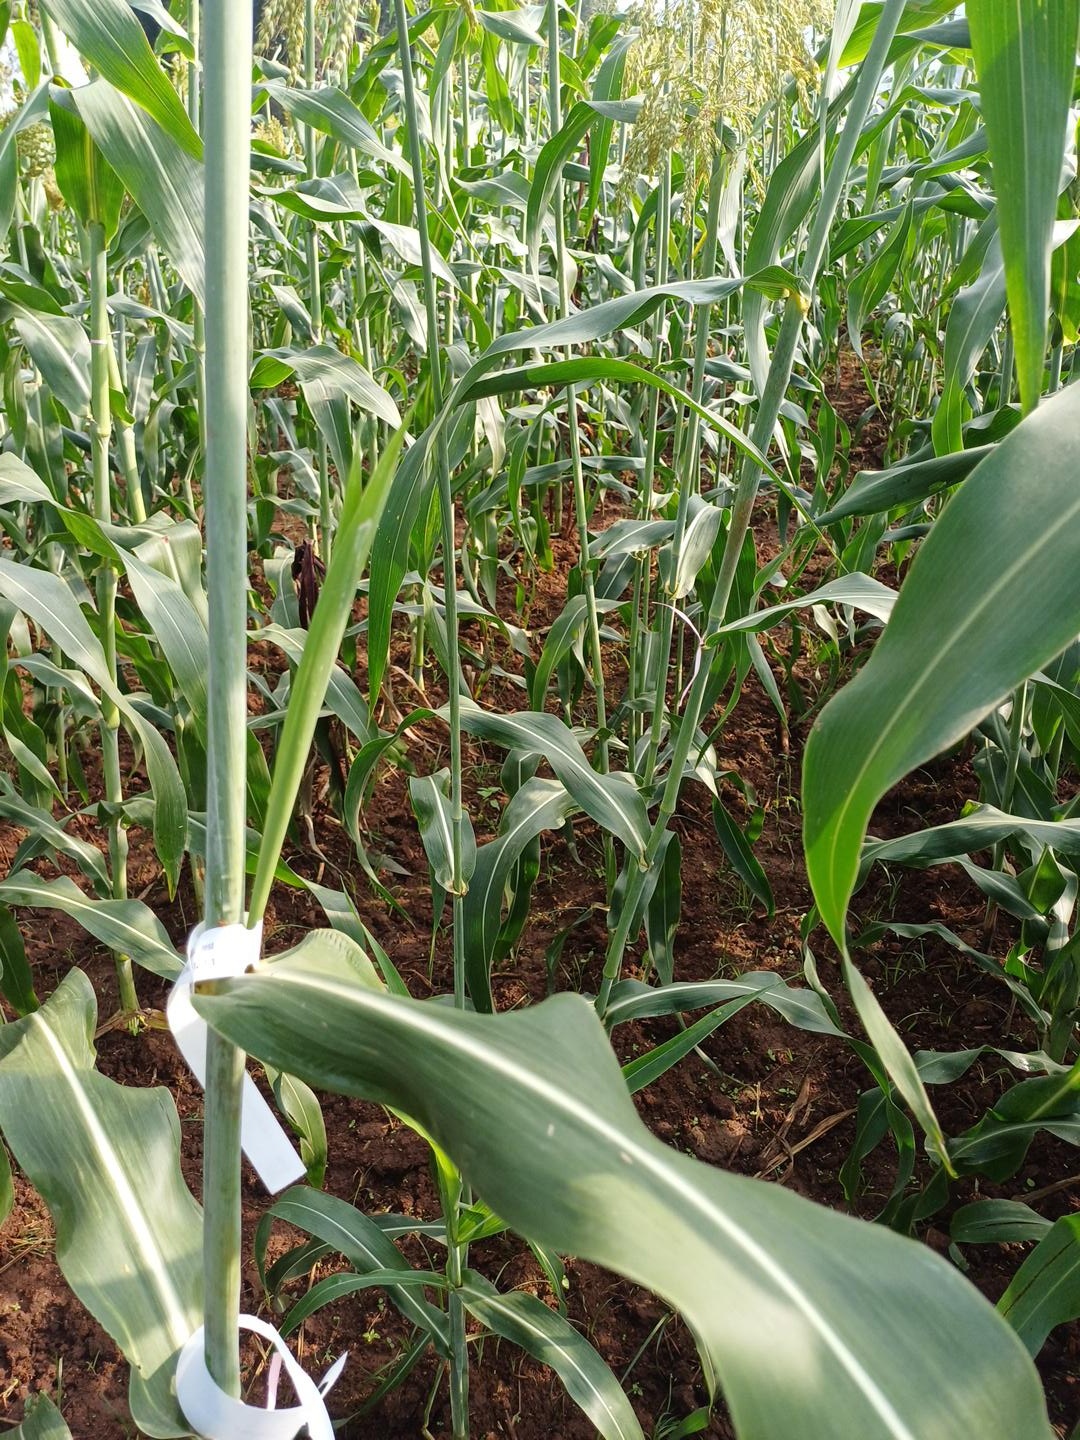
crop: sorghum
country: Kenya
